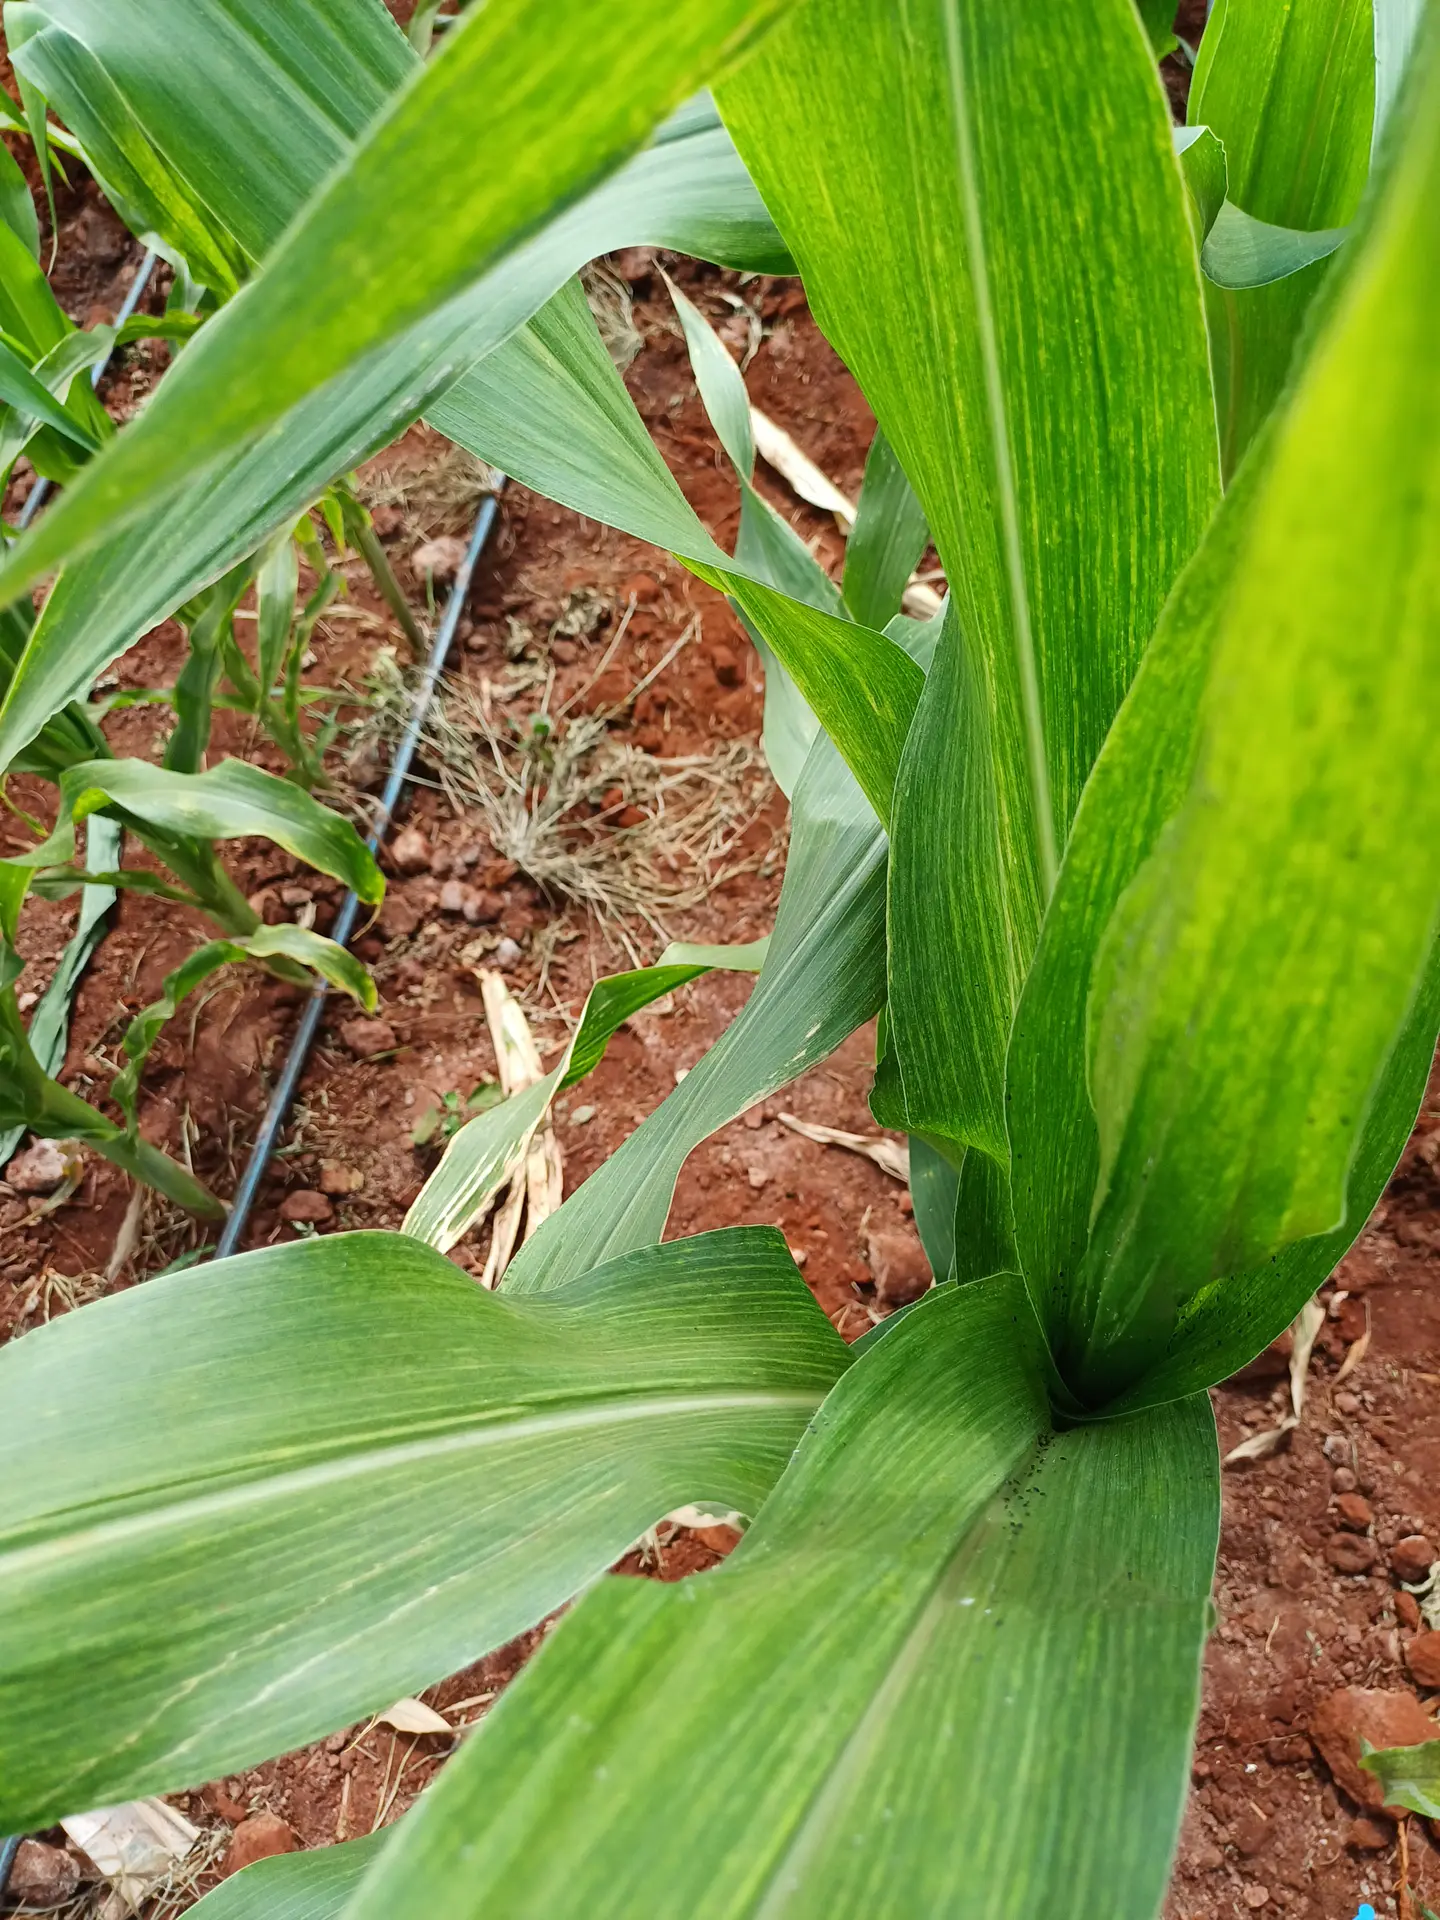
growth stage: vegetative
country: Kenya
